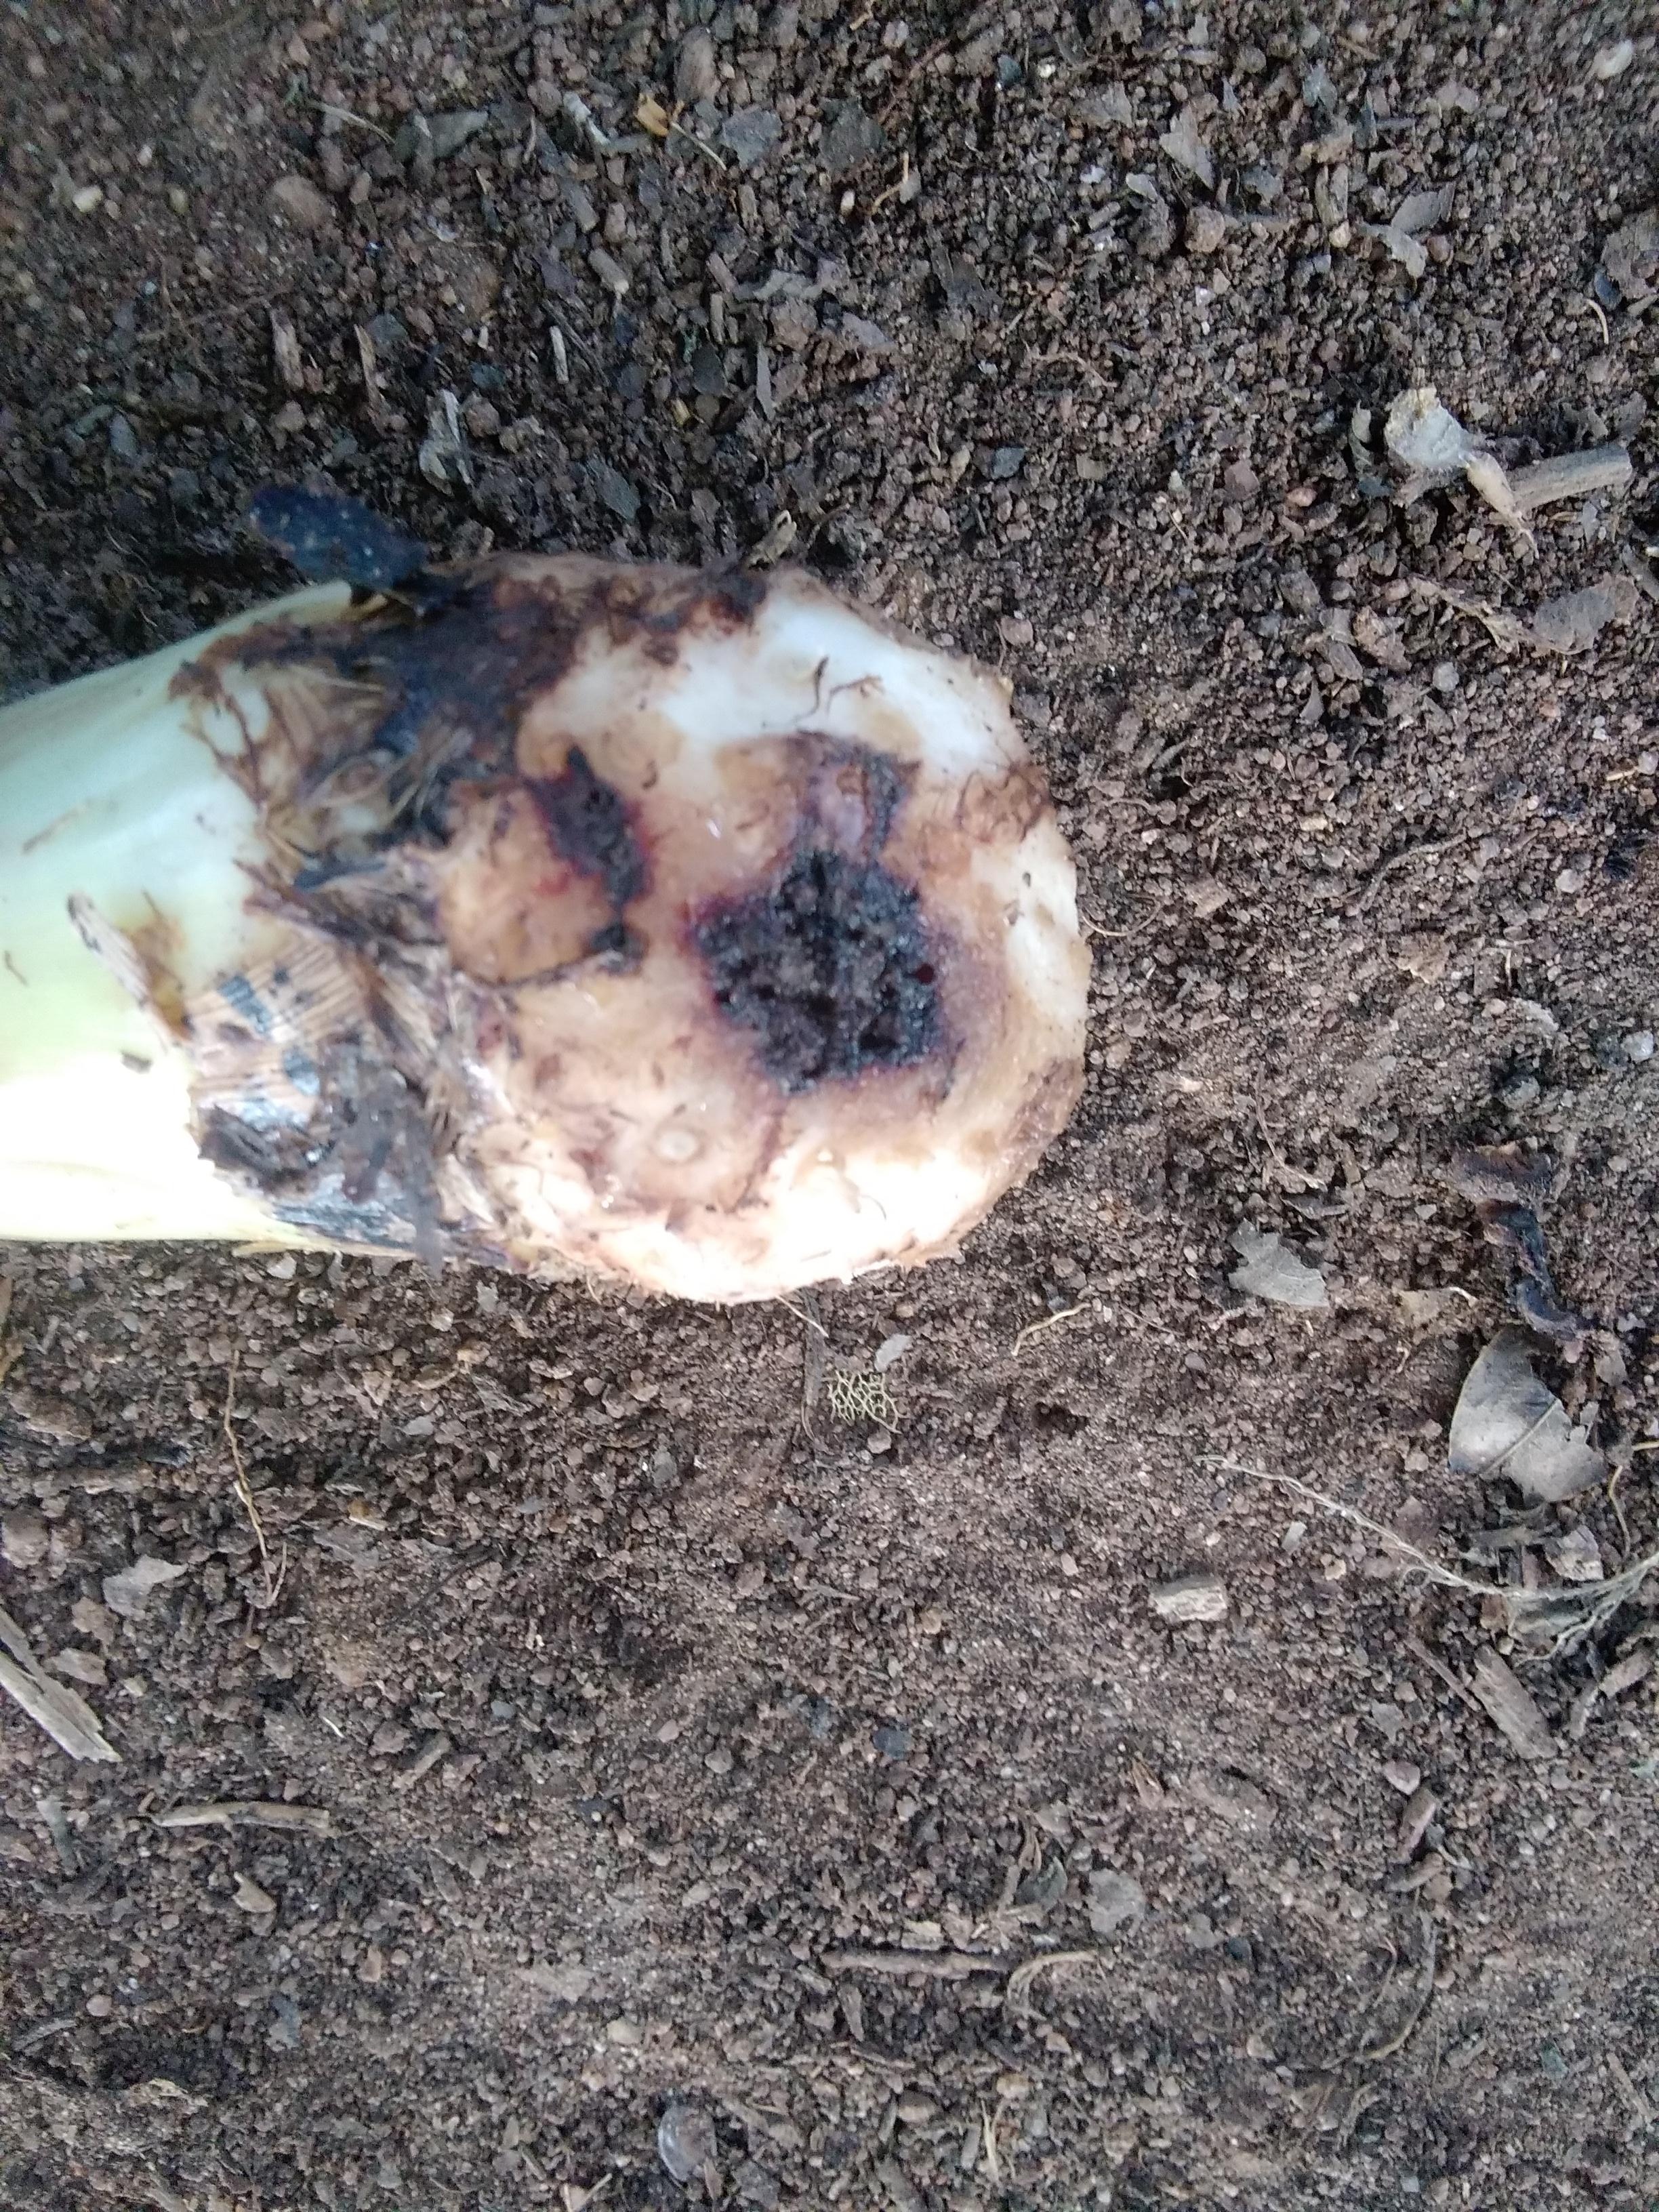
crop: banana
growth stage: vegetative
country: Tanzania
